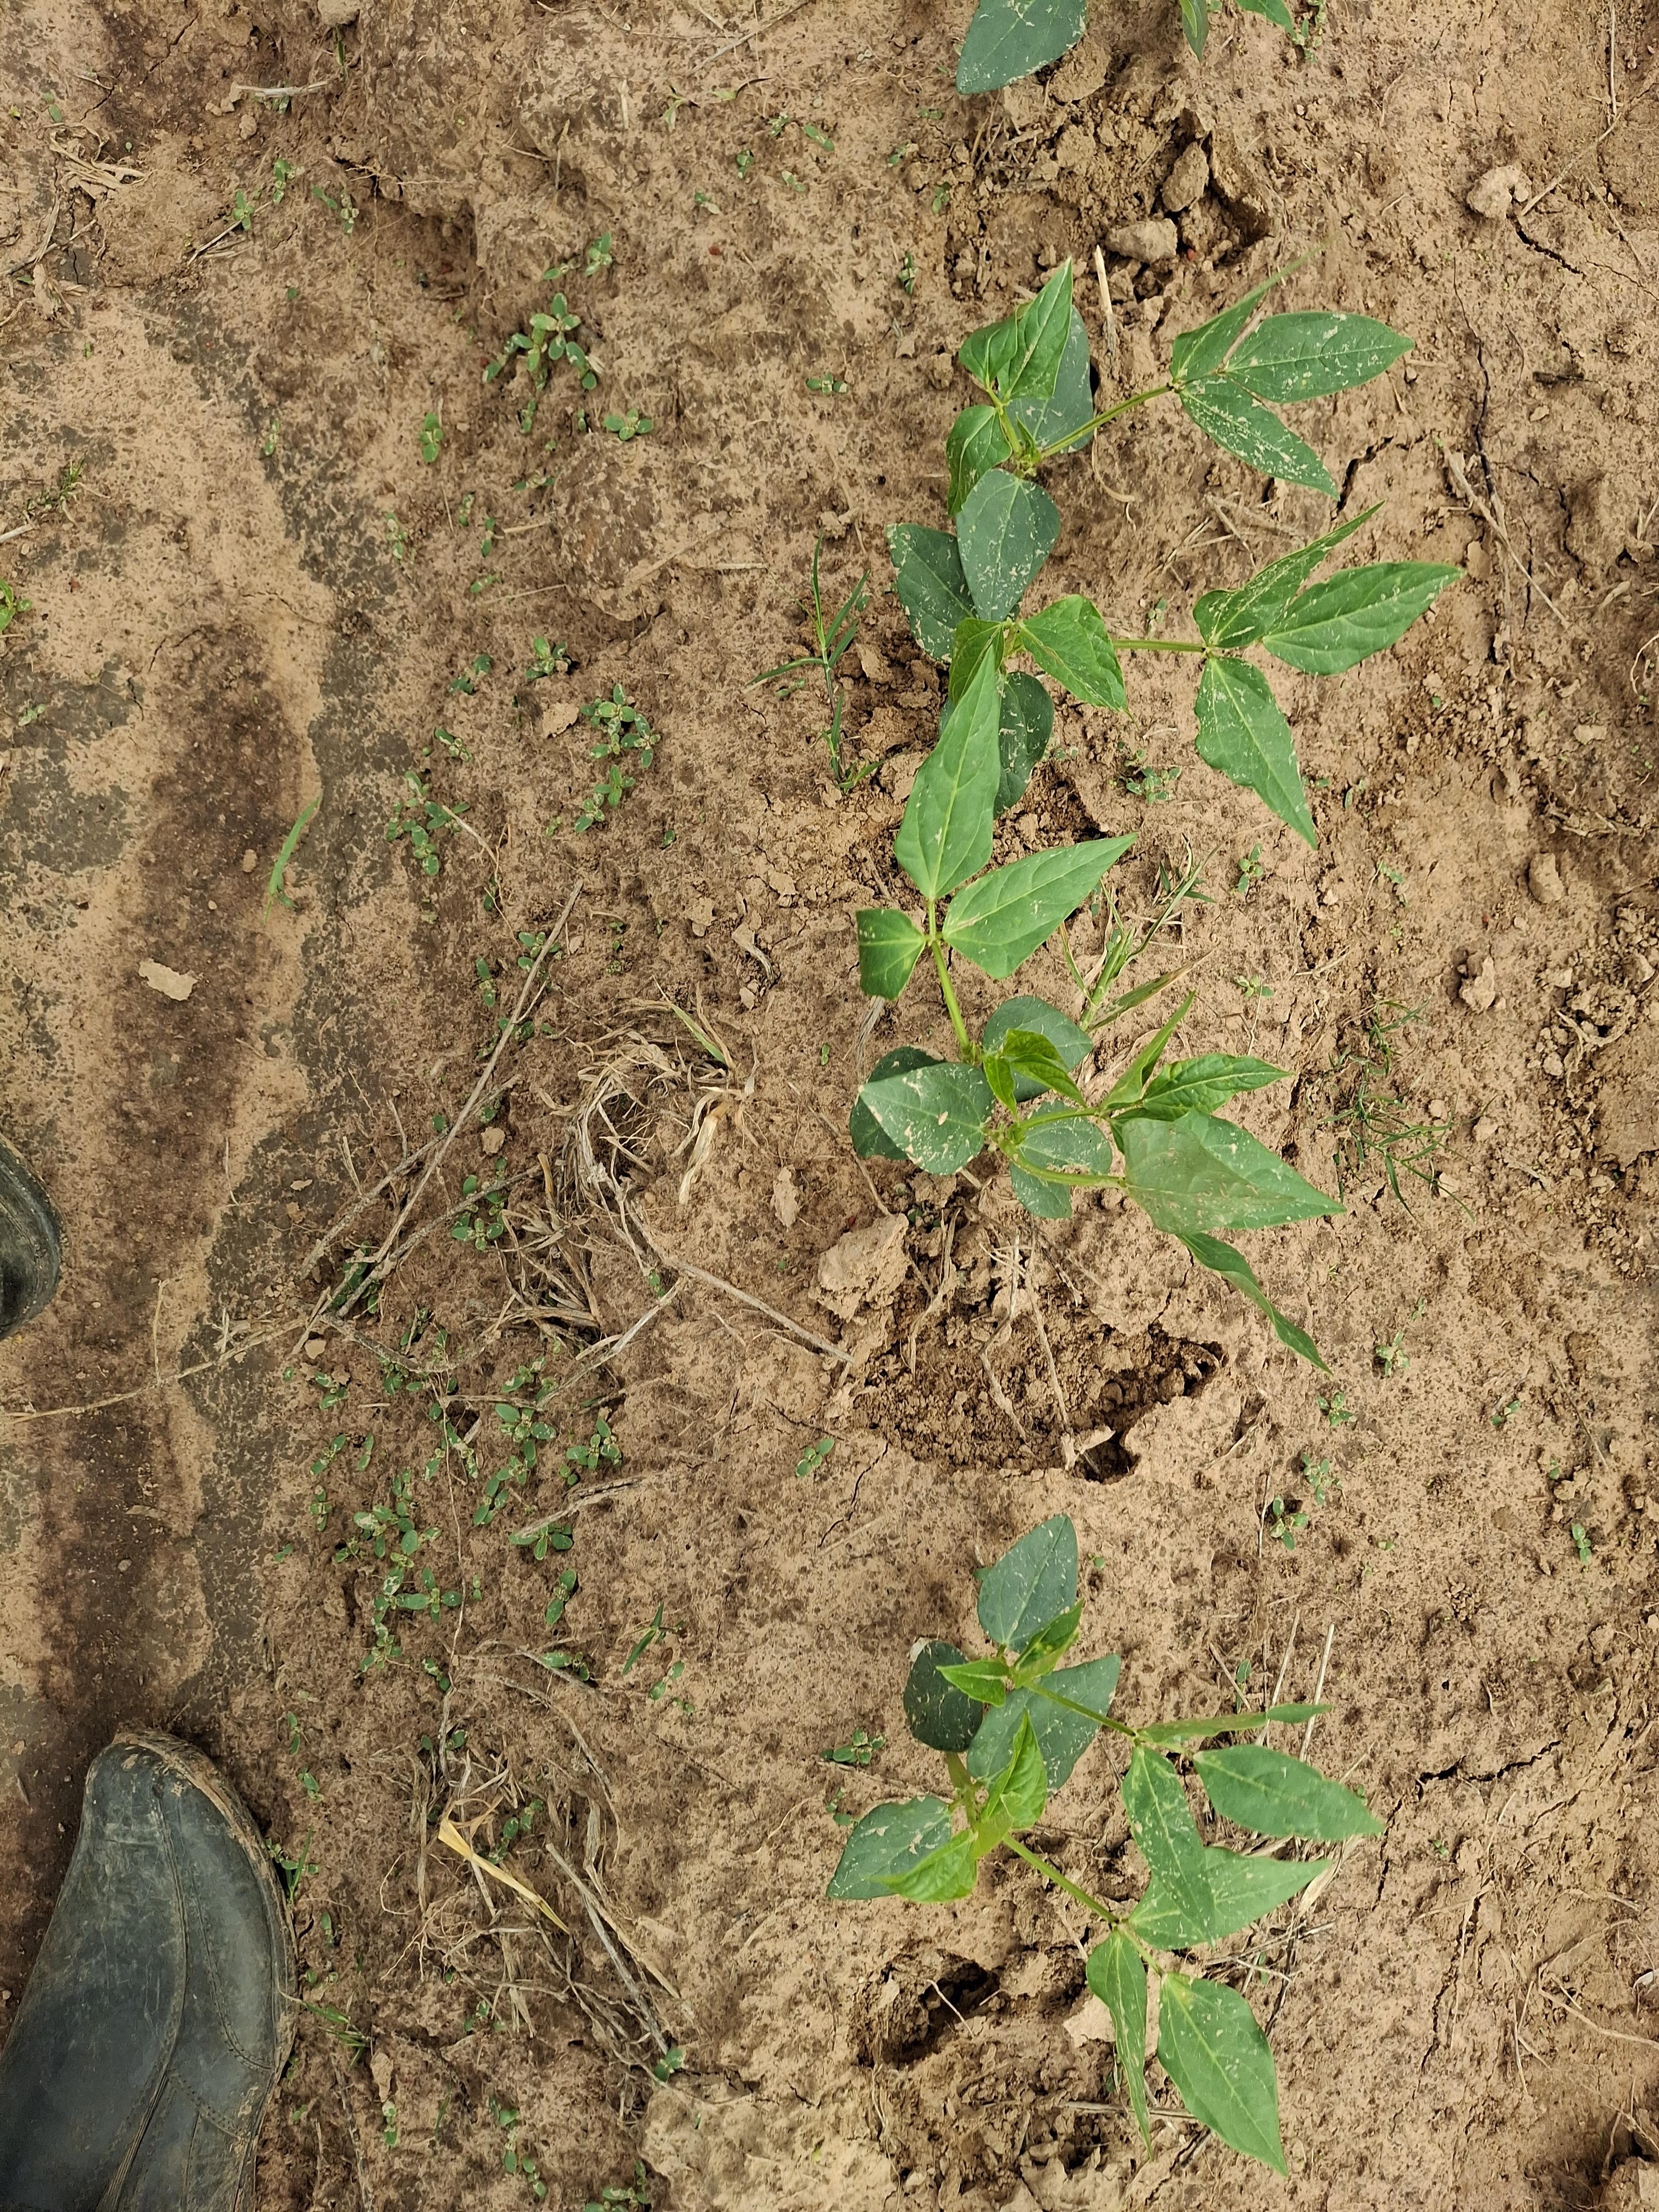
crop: cowpea
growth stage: emergence
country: Nigeria
